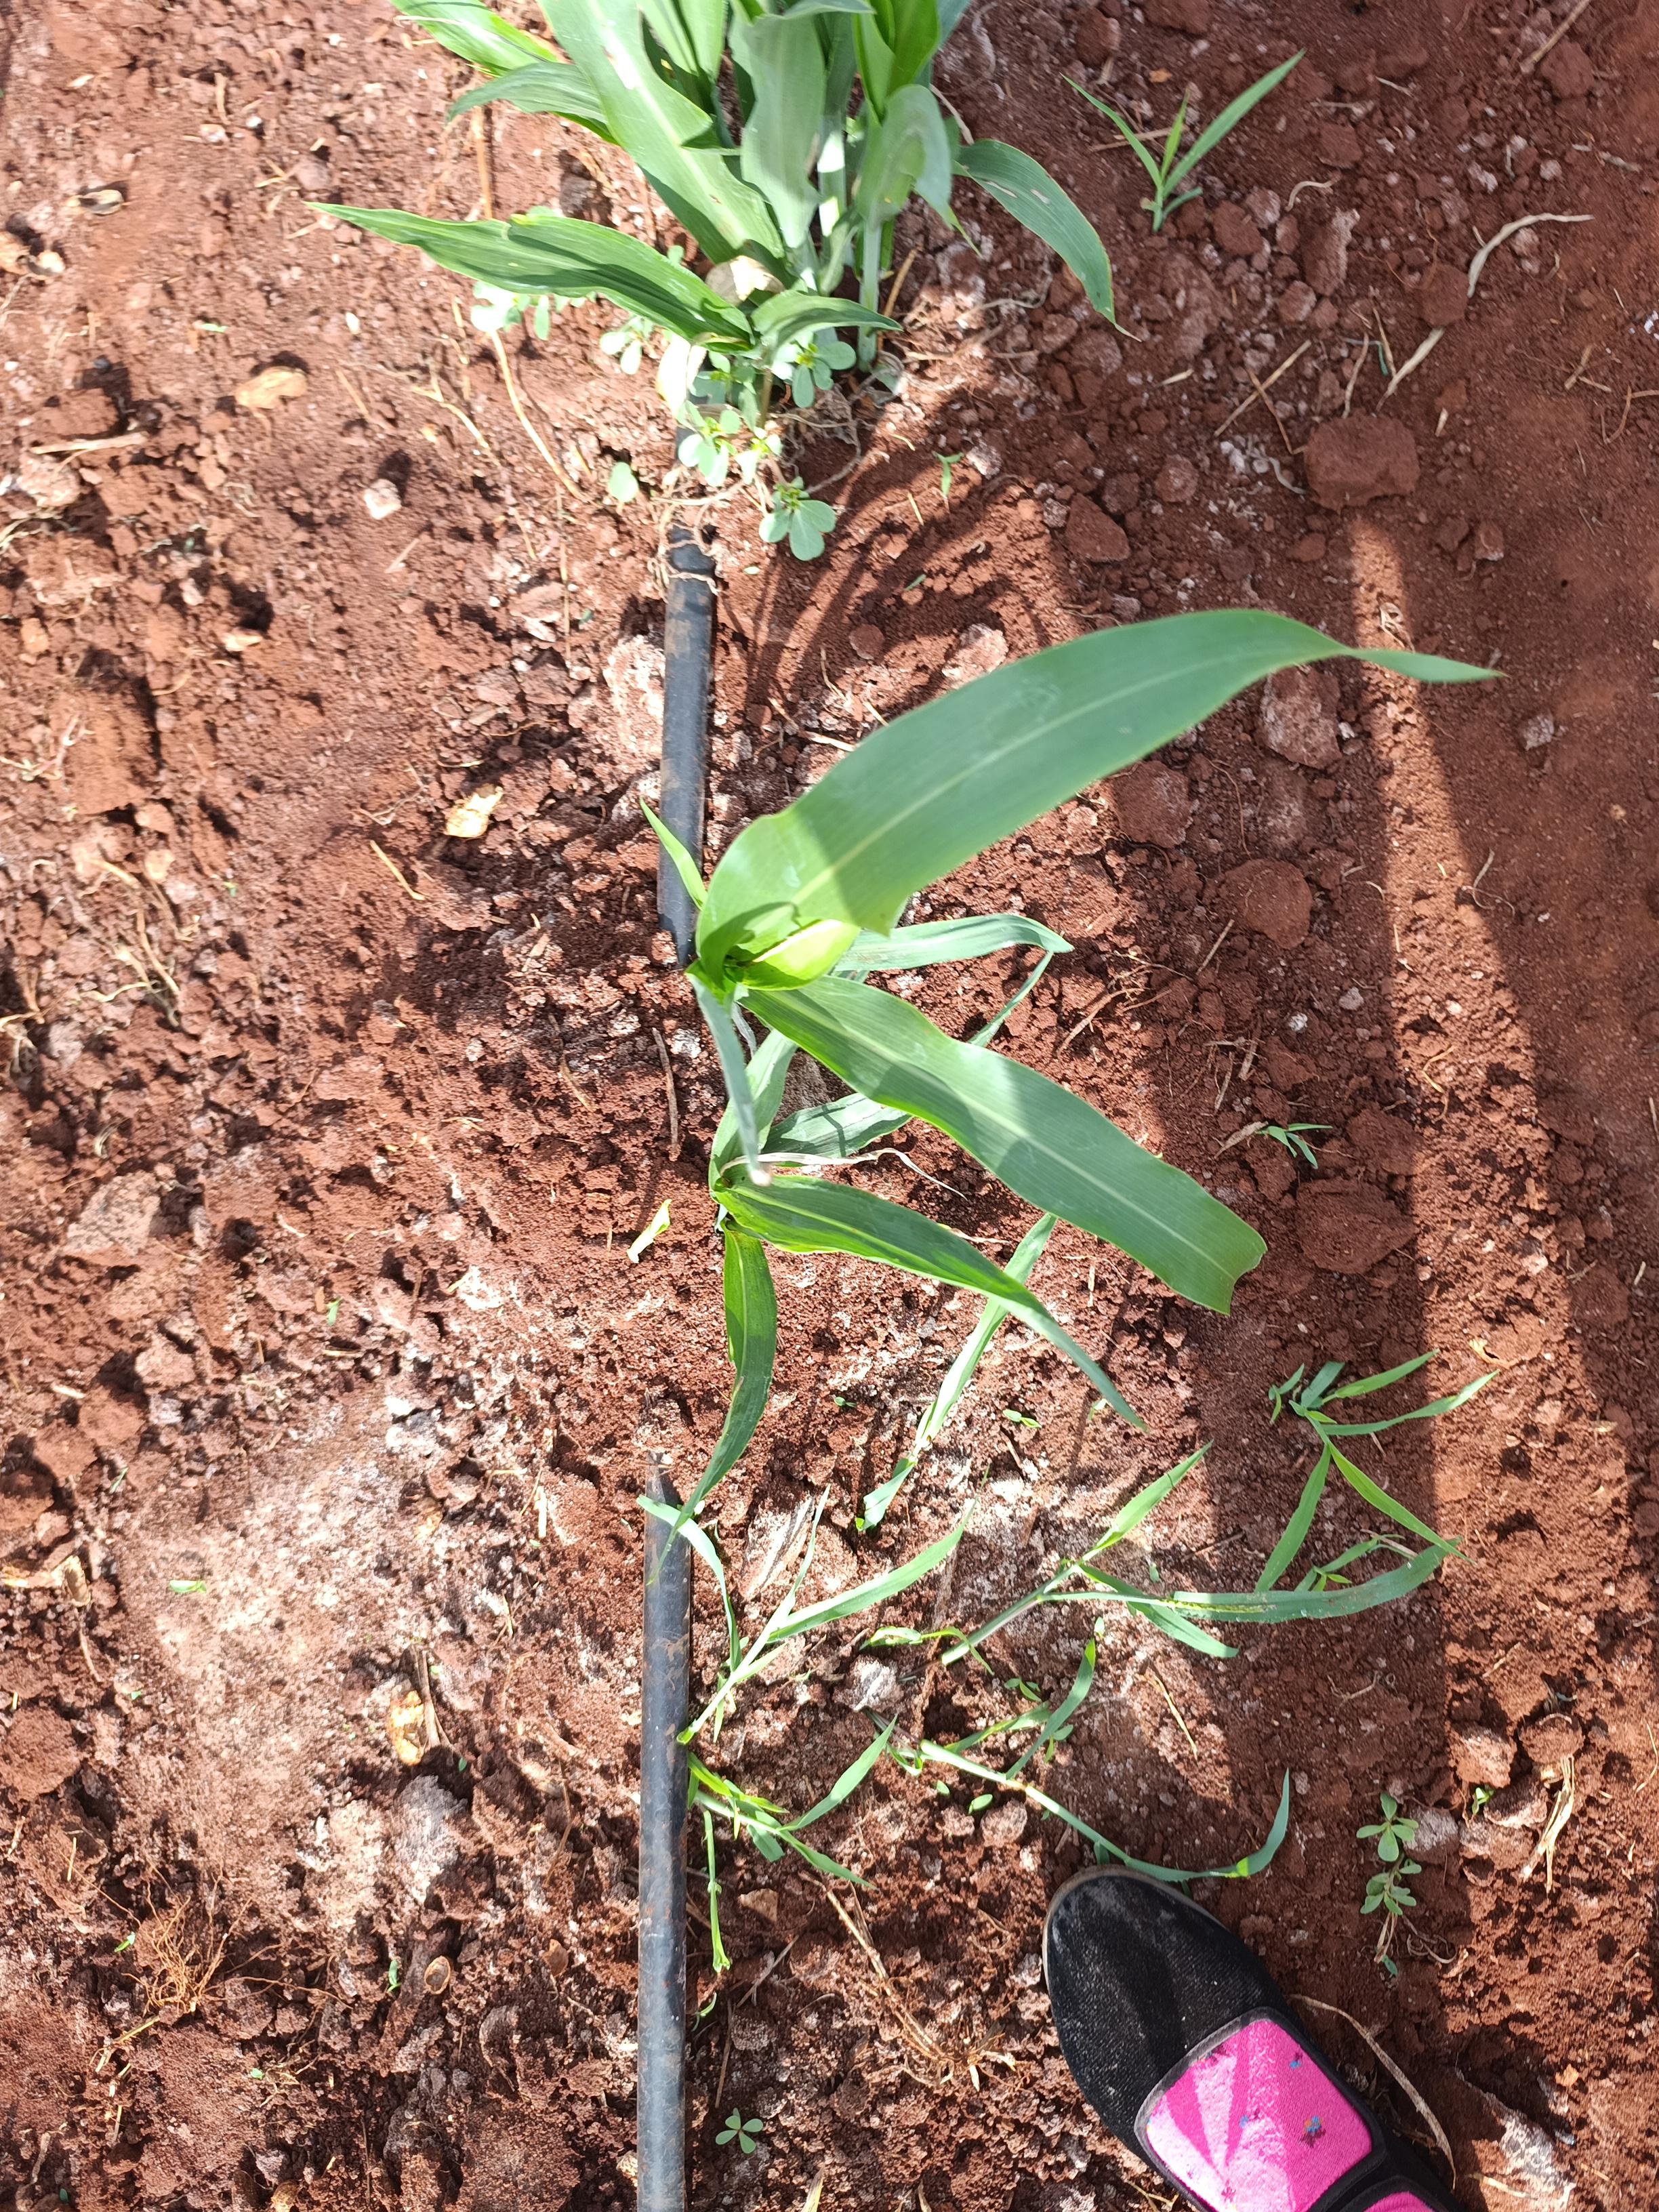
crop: sorghum
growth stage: elongation stem
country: Kenya
